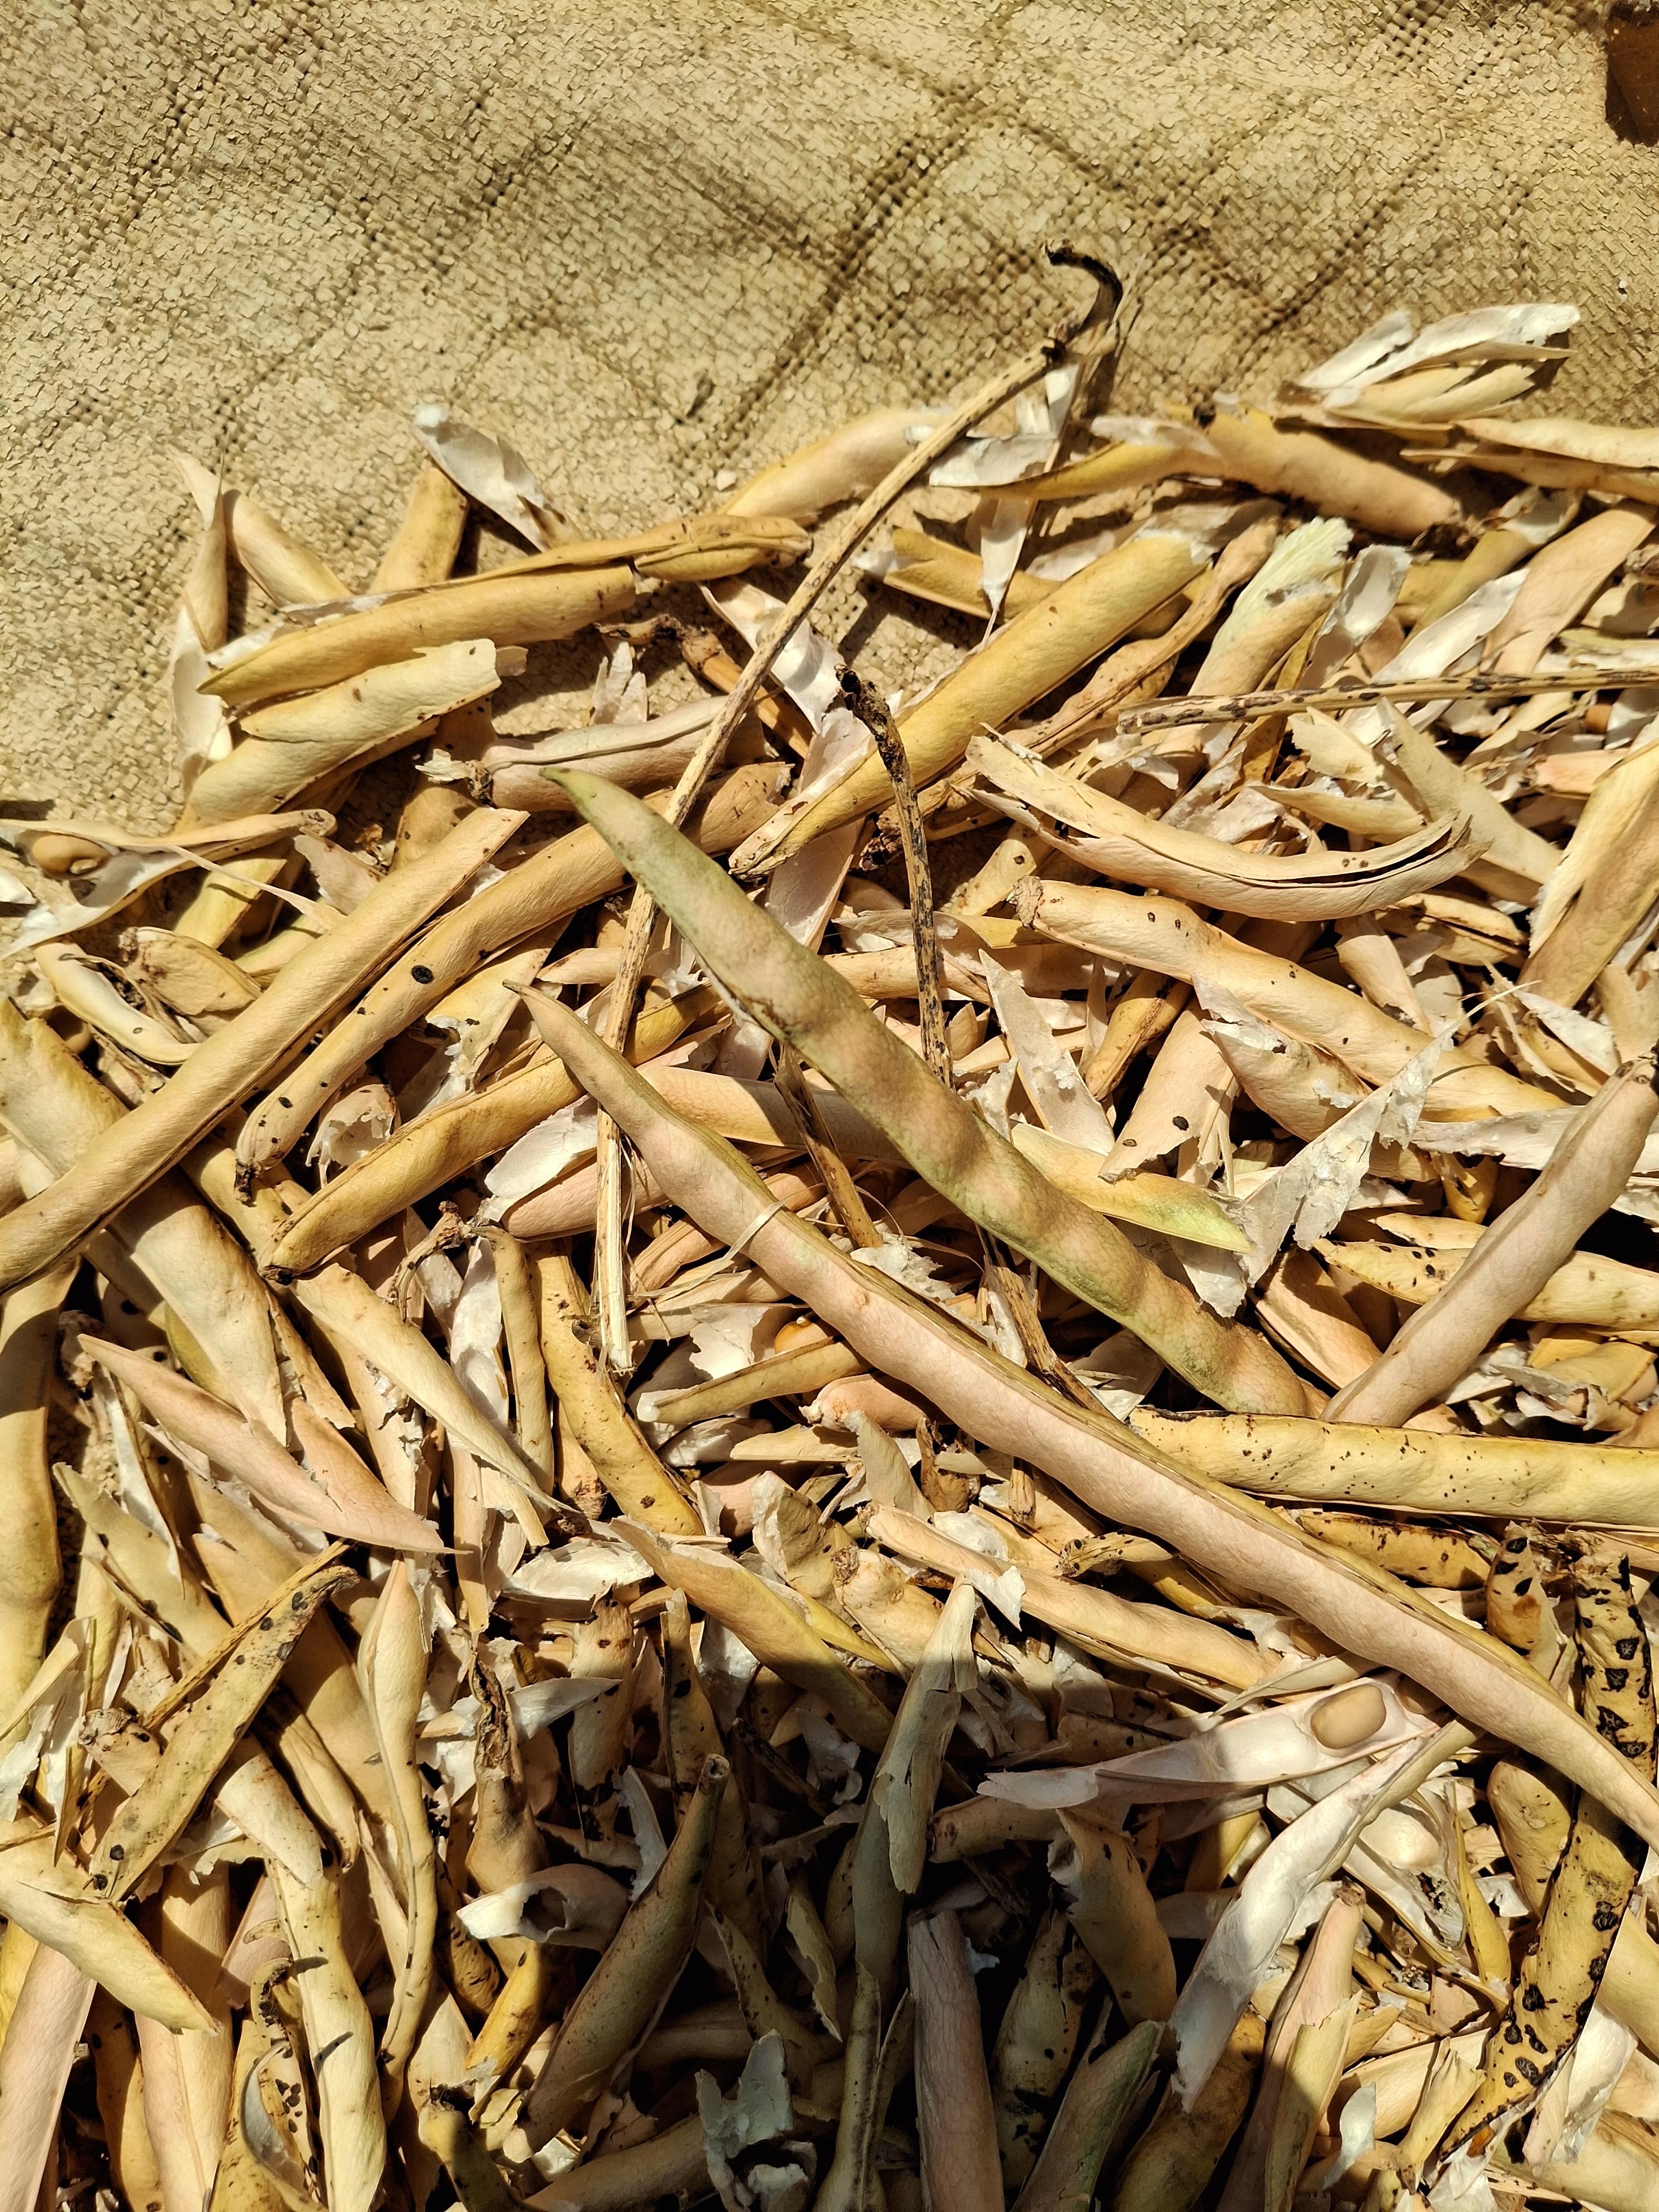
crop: cowpea
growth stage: harvest
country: Nigeria
